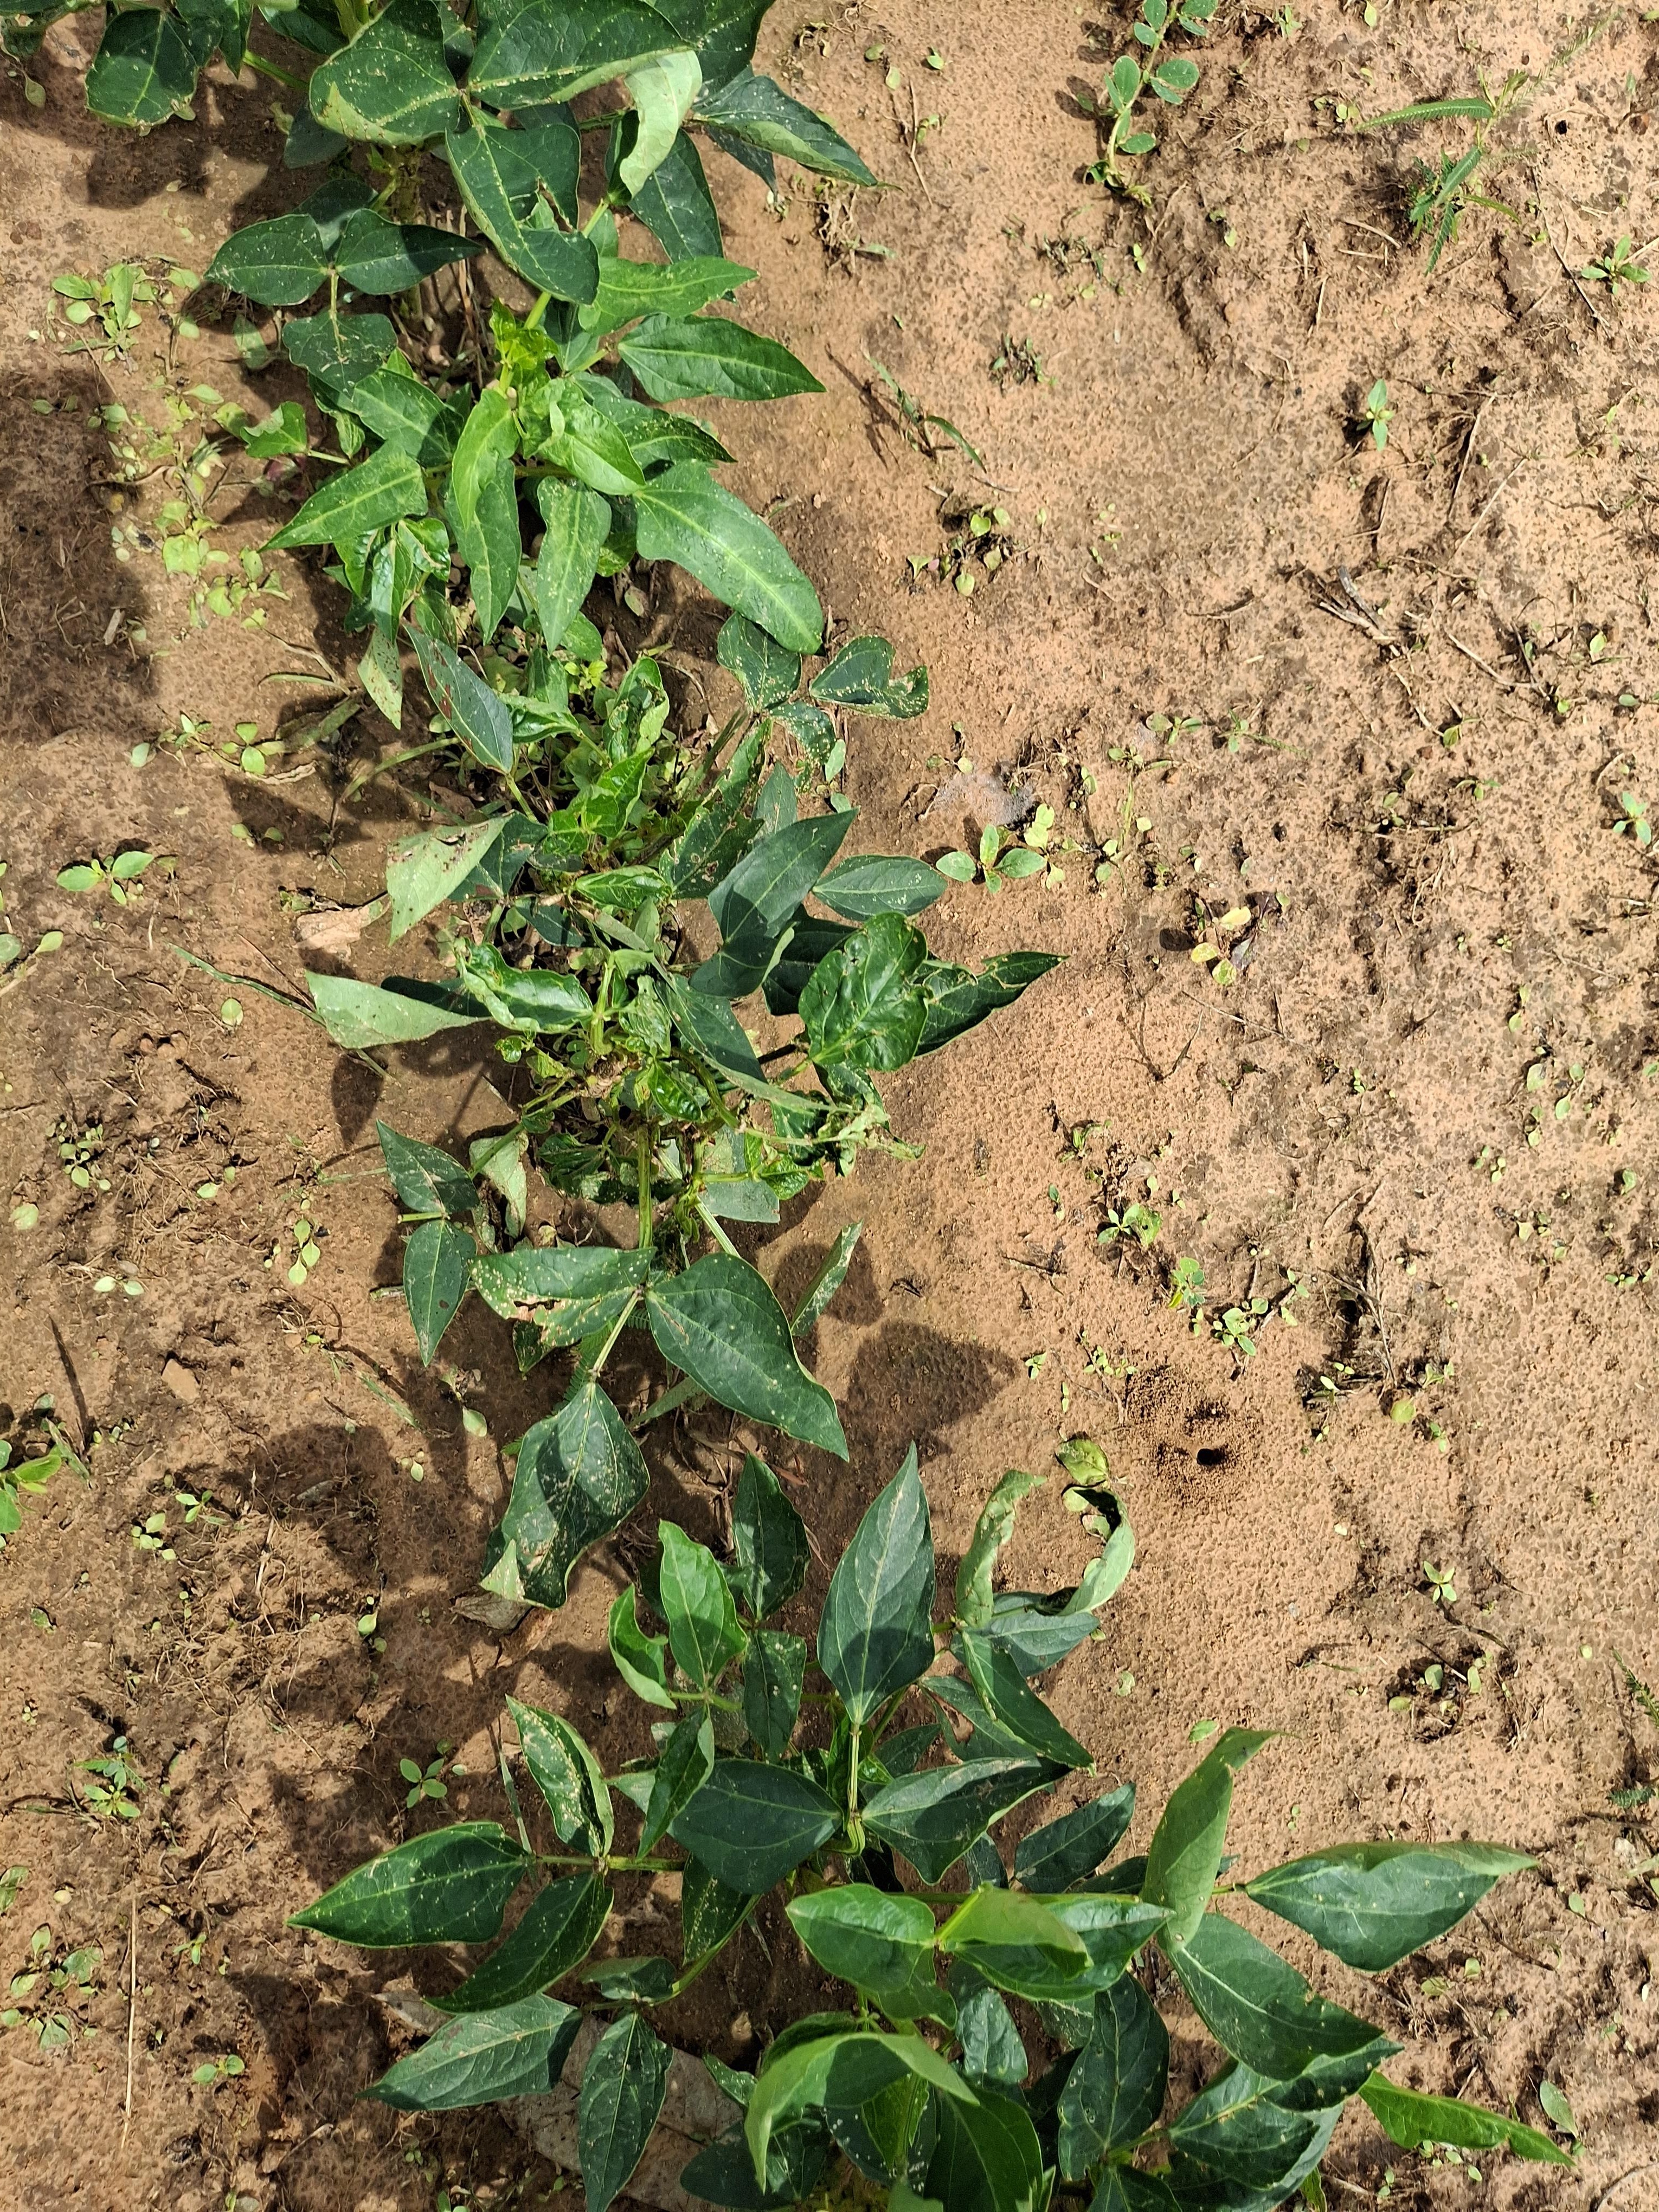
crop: cowpea
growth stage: vegetative
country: Nigeria
